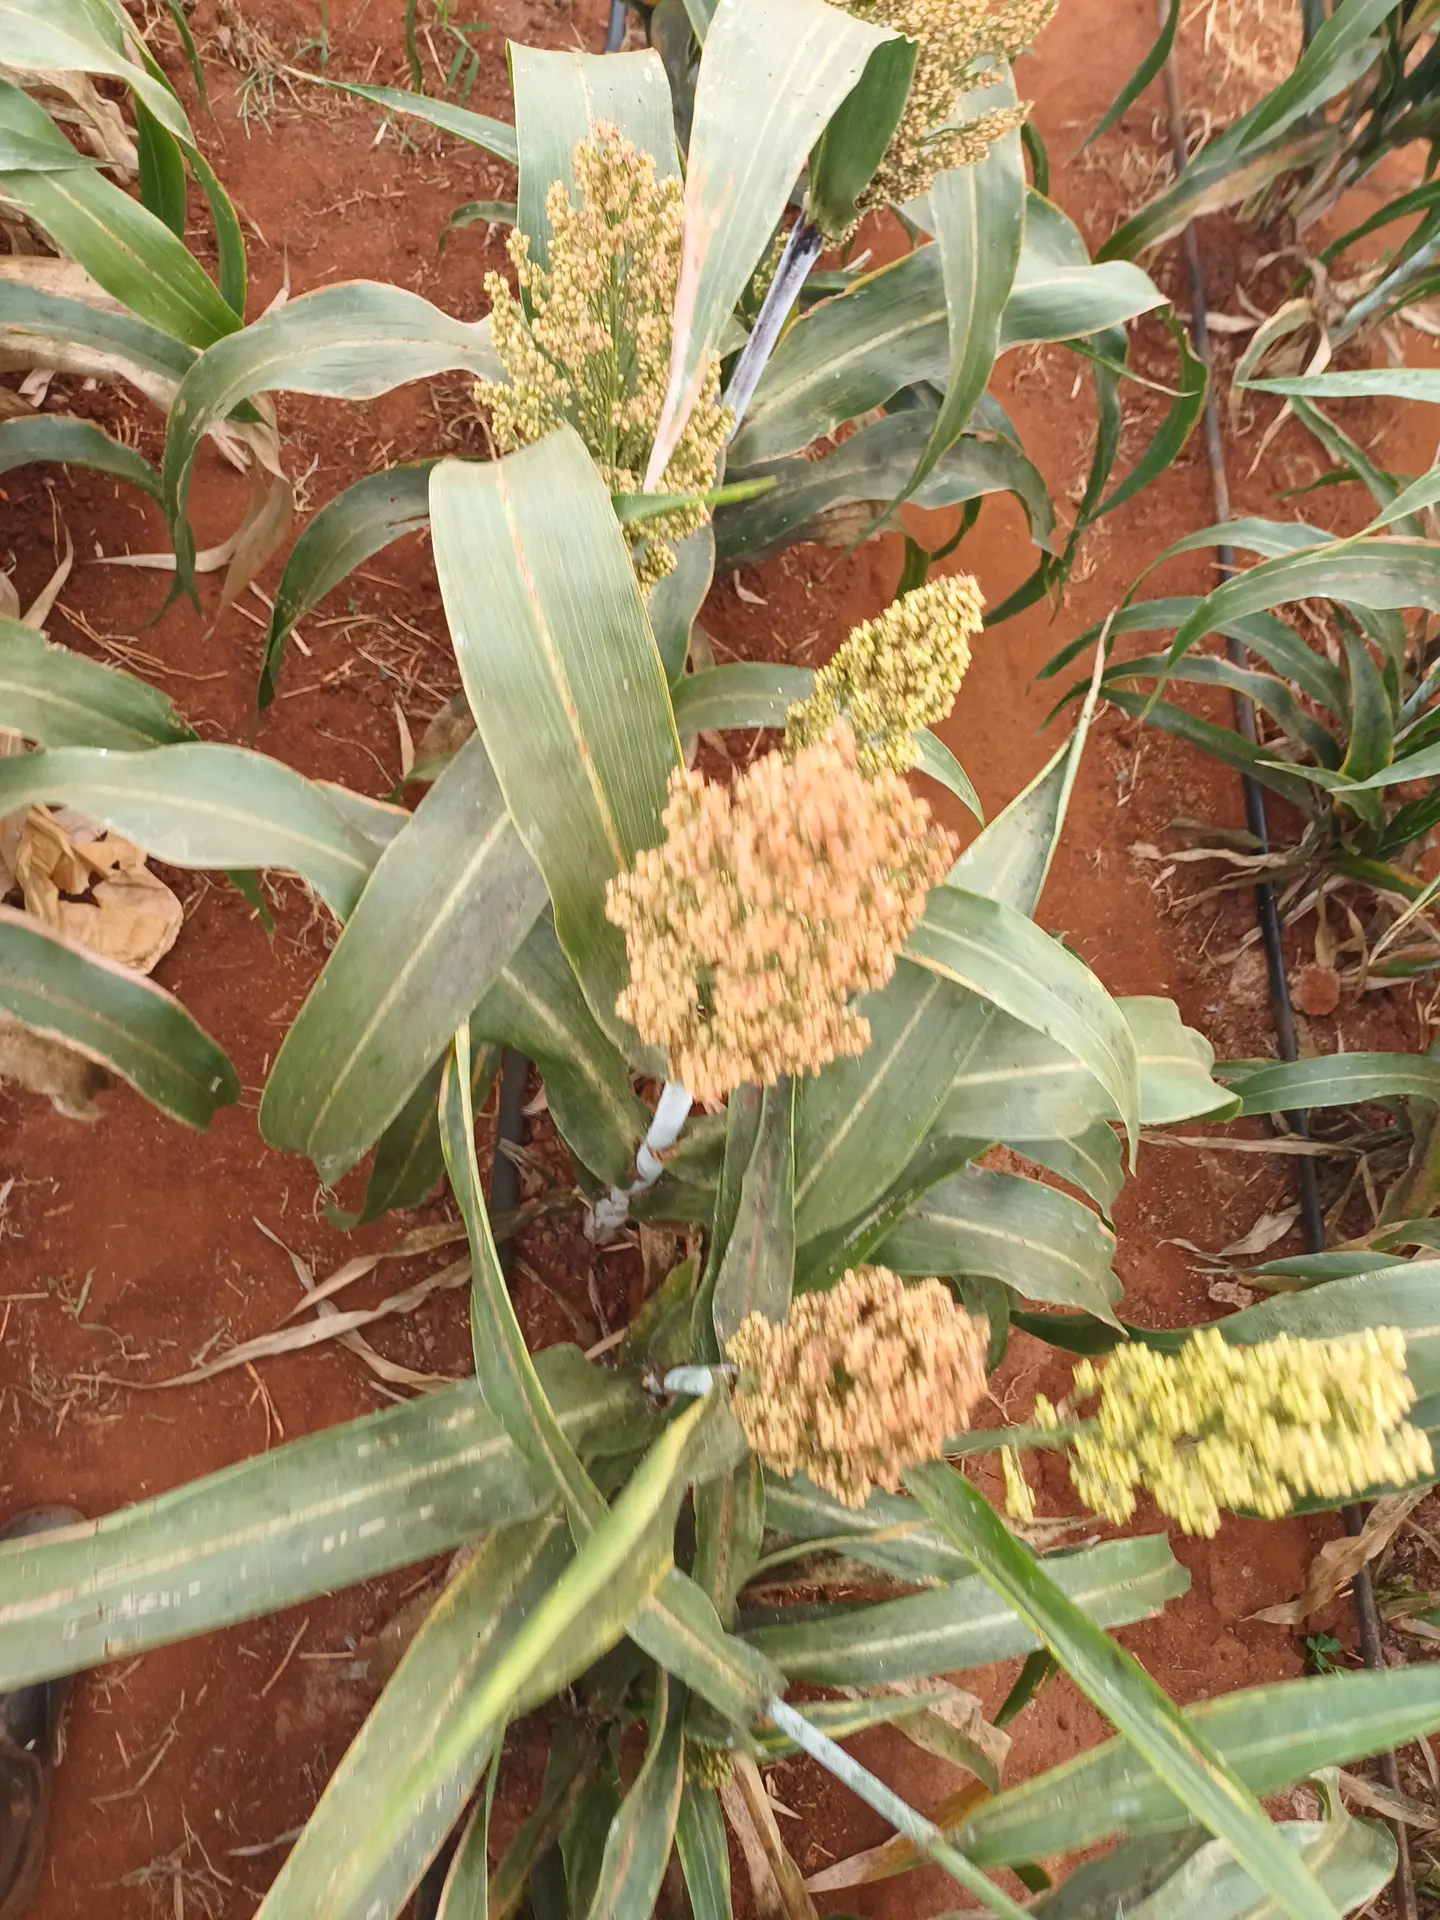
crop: sorghum
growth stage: filling grain
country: Kenya
